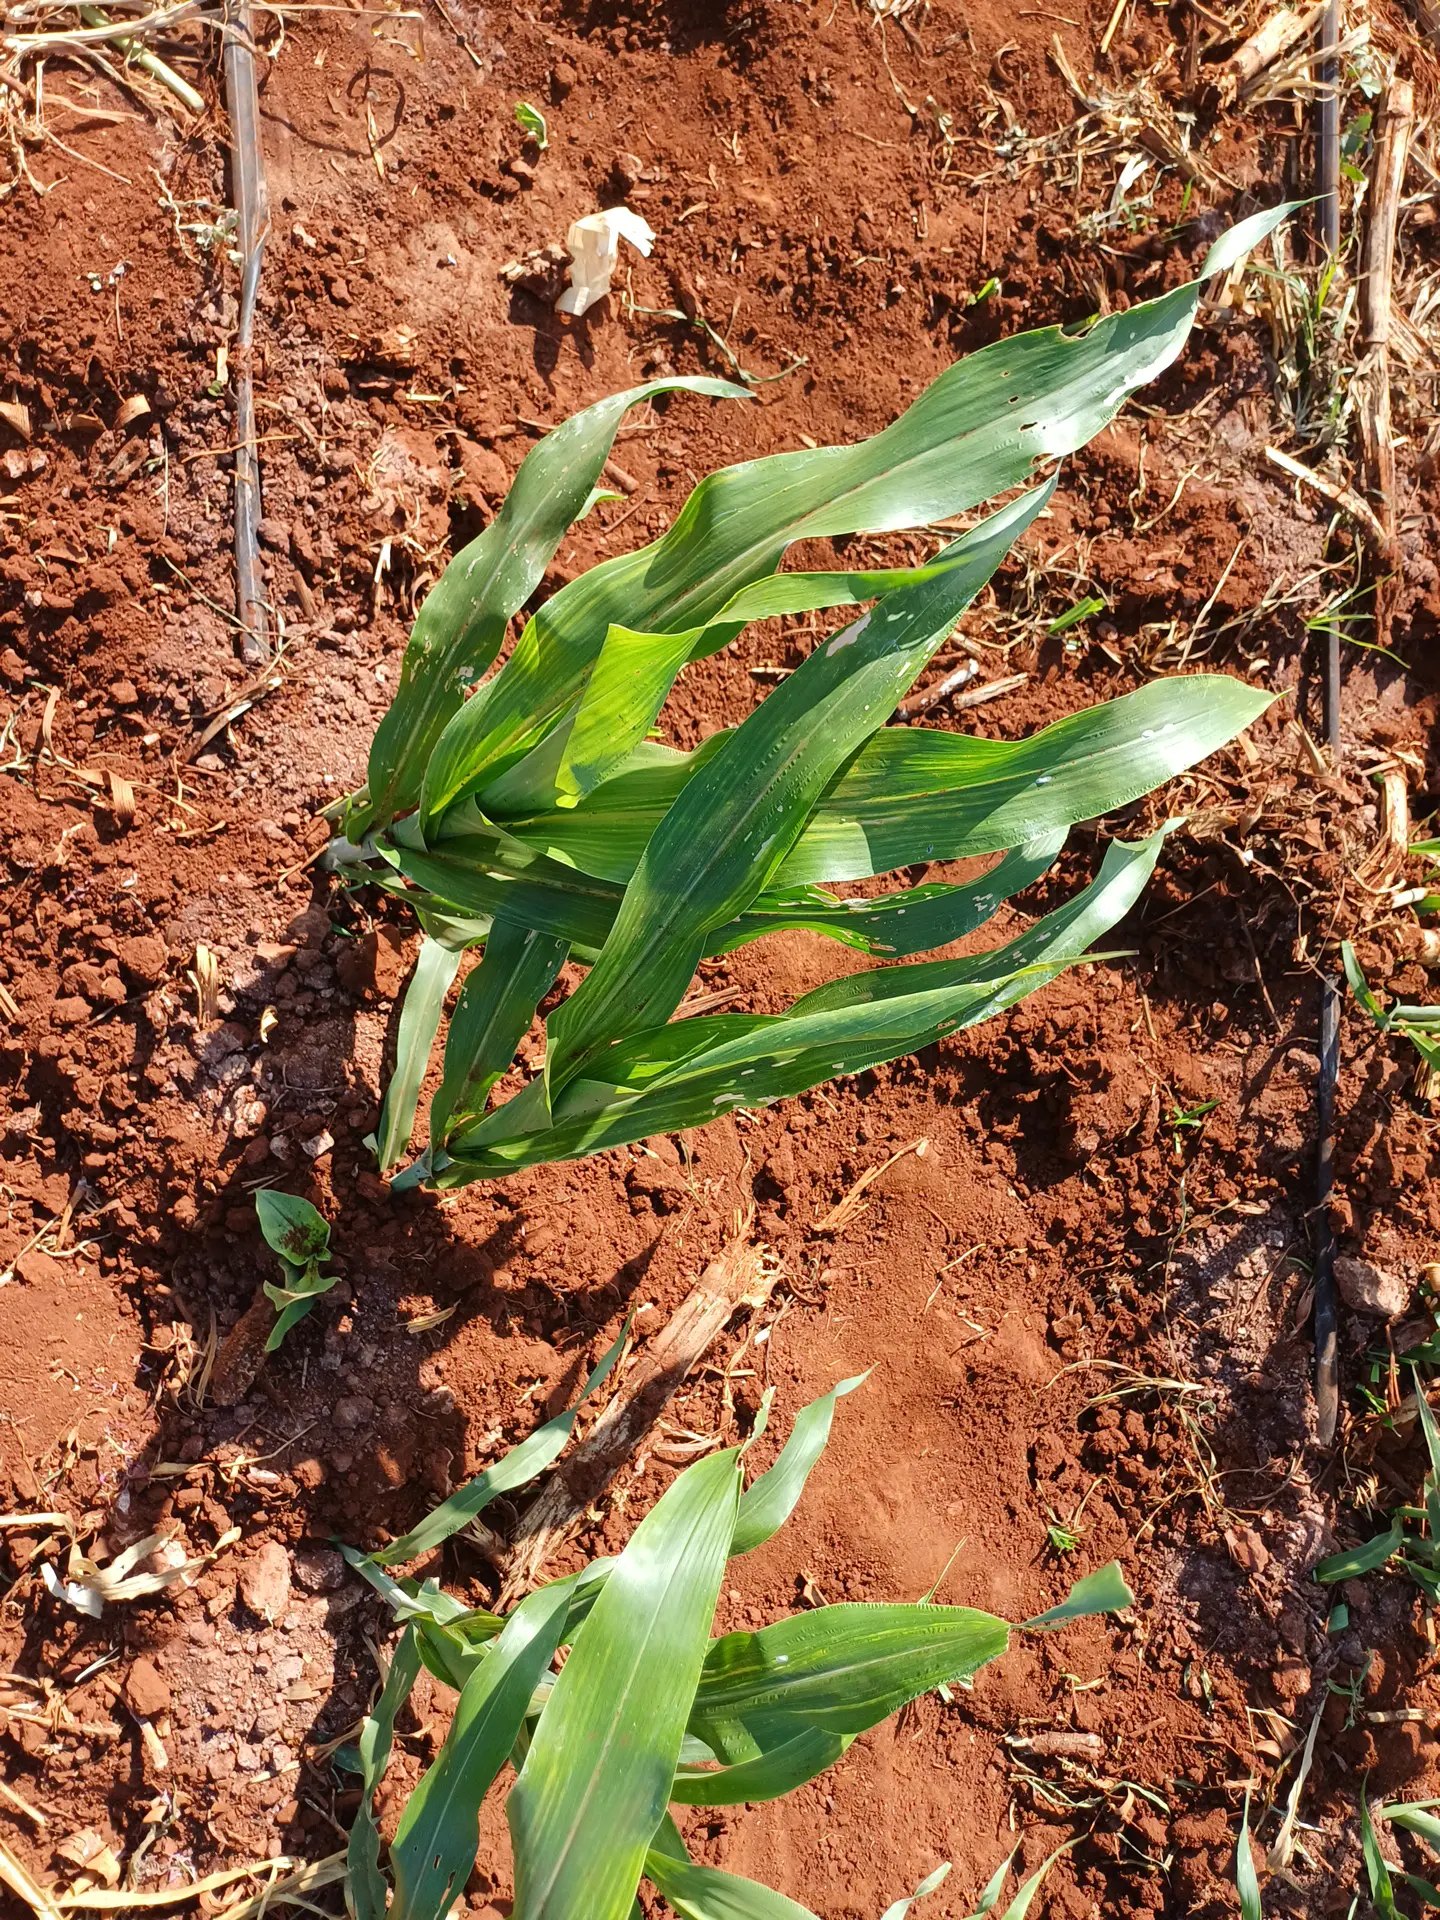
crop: sorghum
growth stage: vegetative
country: Kenya
